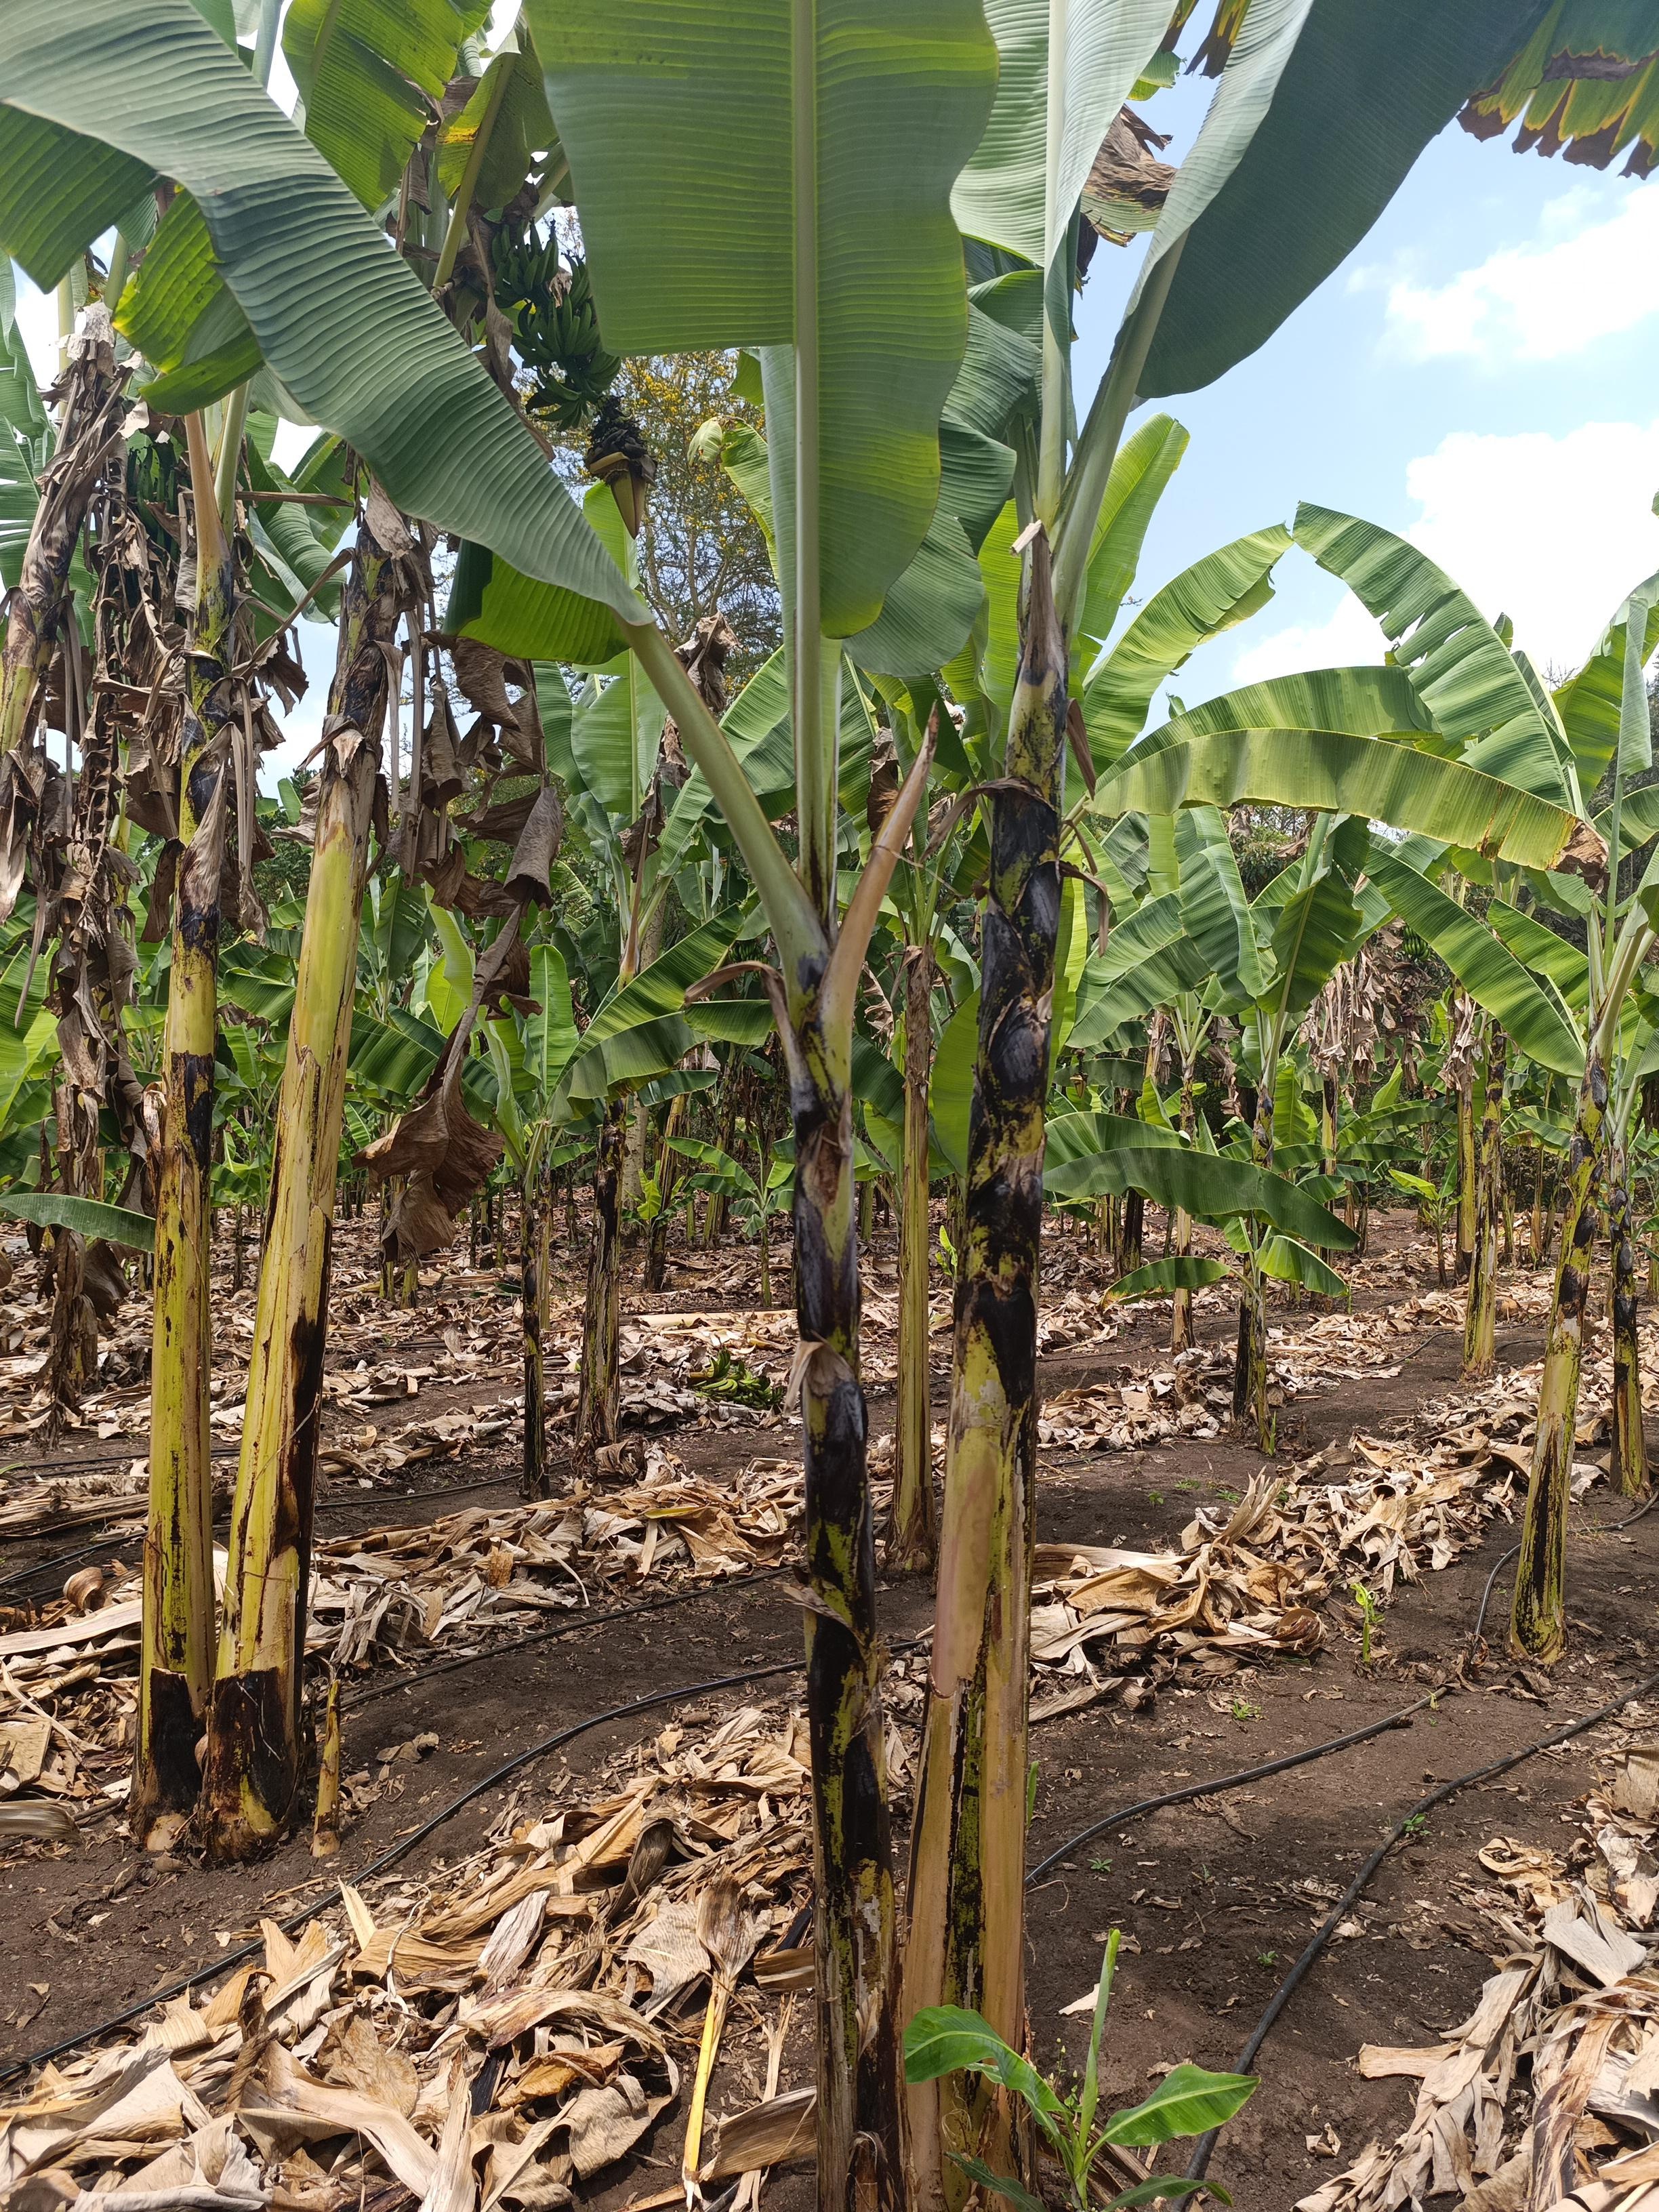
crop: banana
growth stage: vegetative
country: Tanzania
